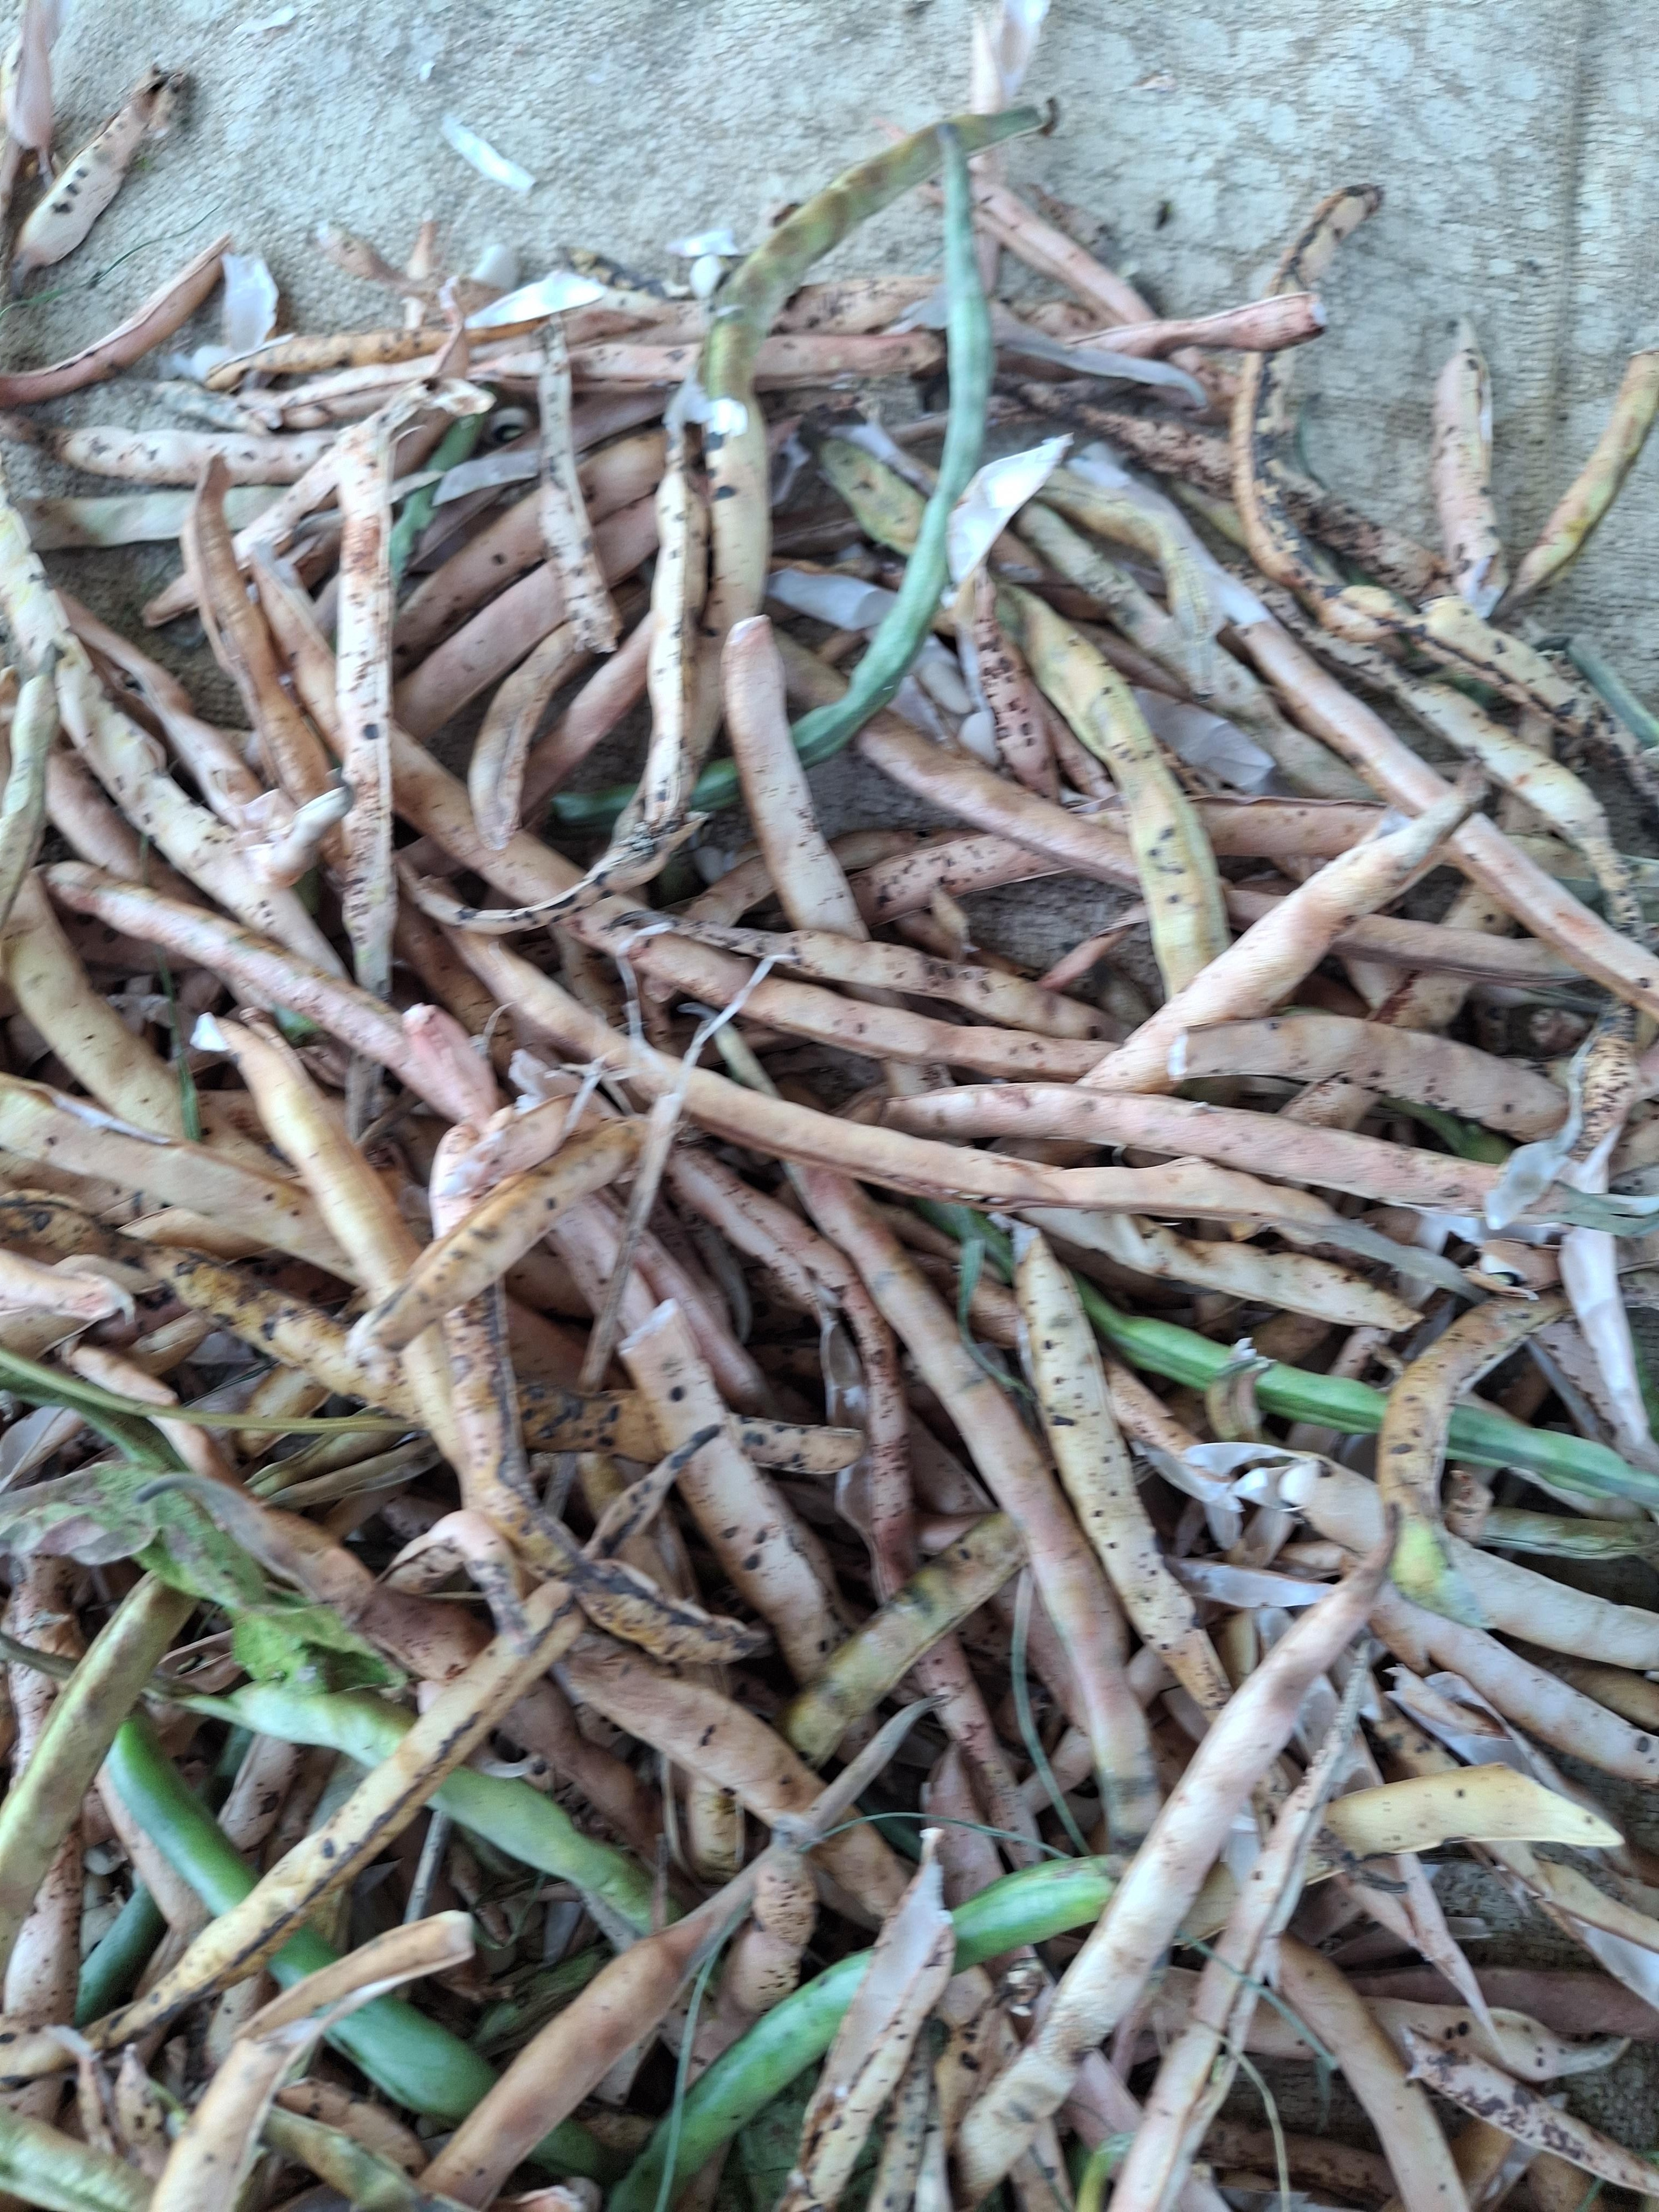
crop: cowpea
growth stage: harvest
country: Nigeria
